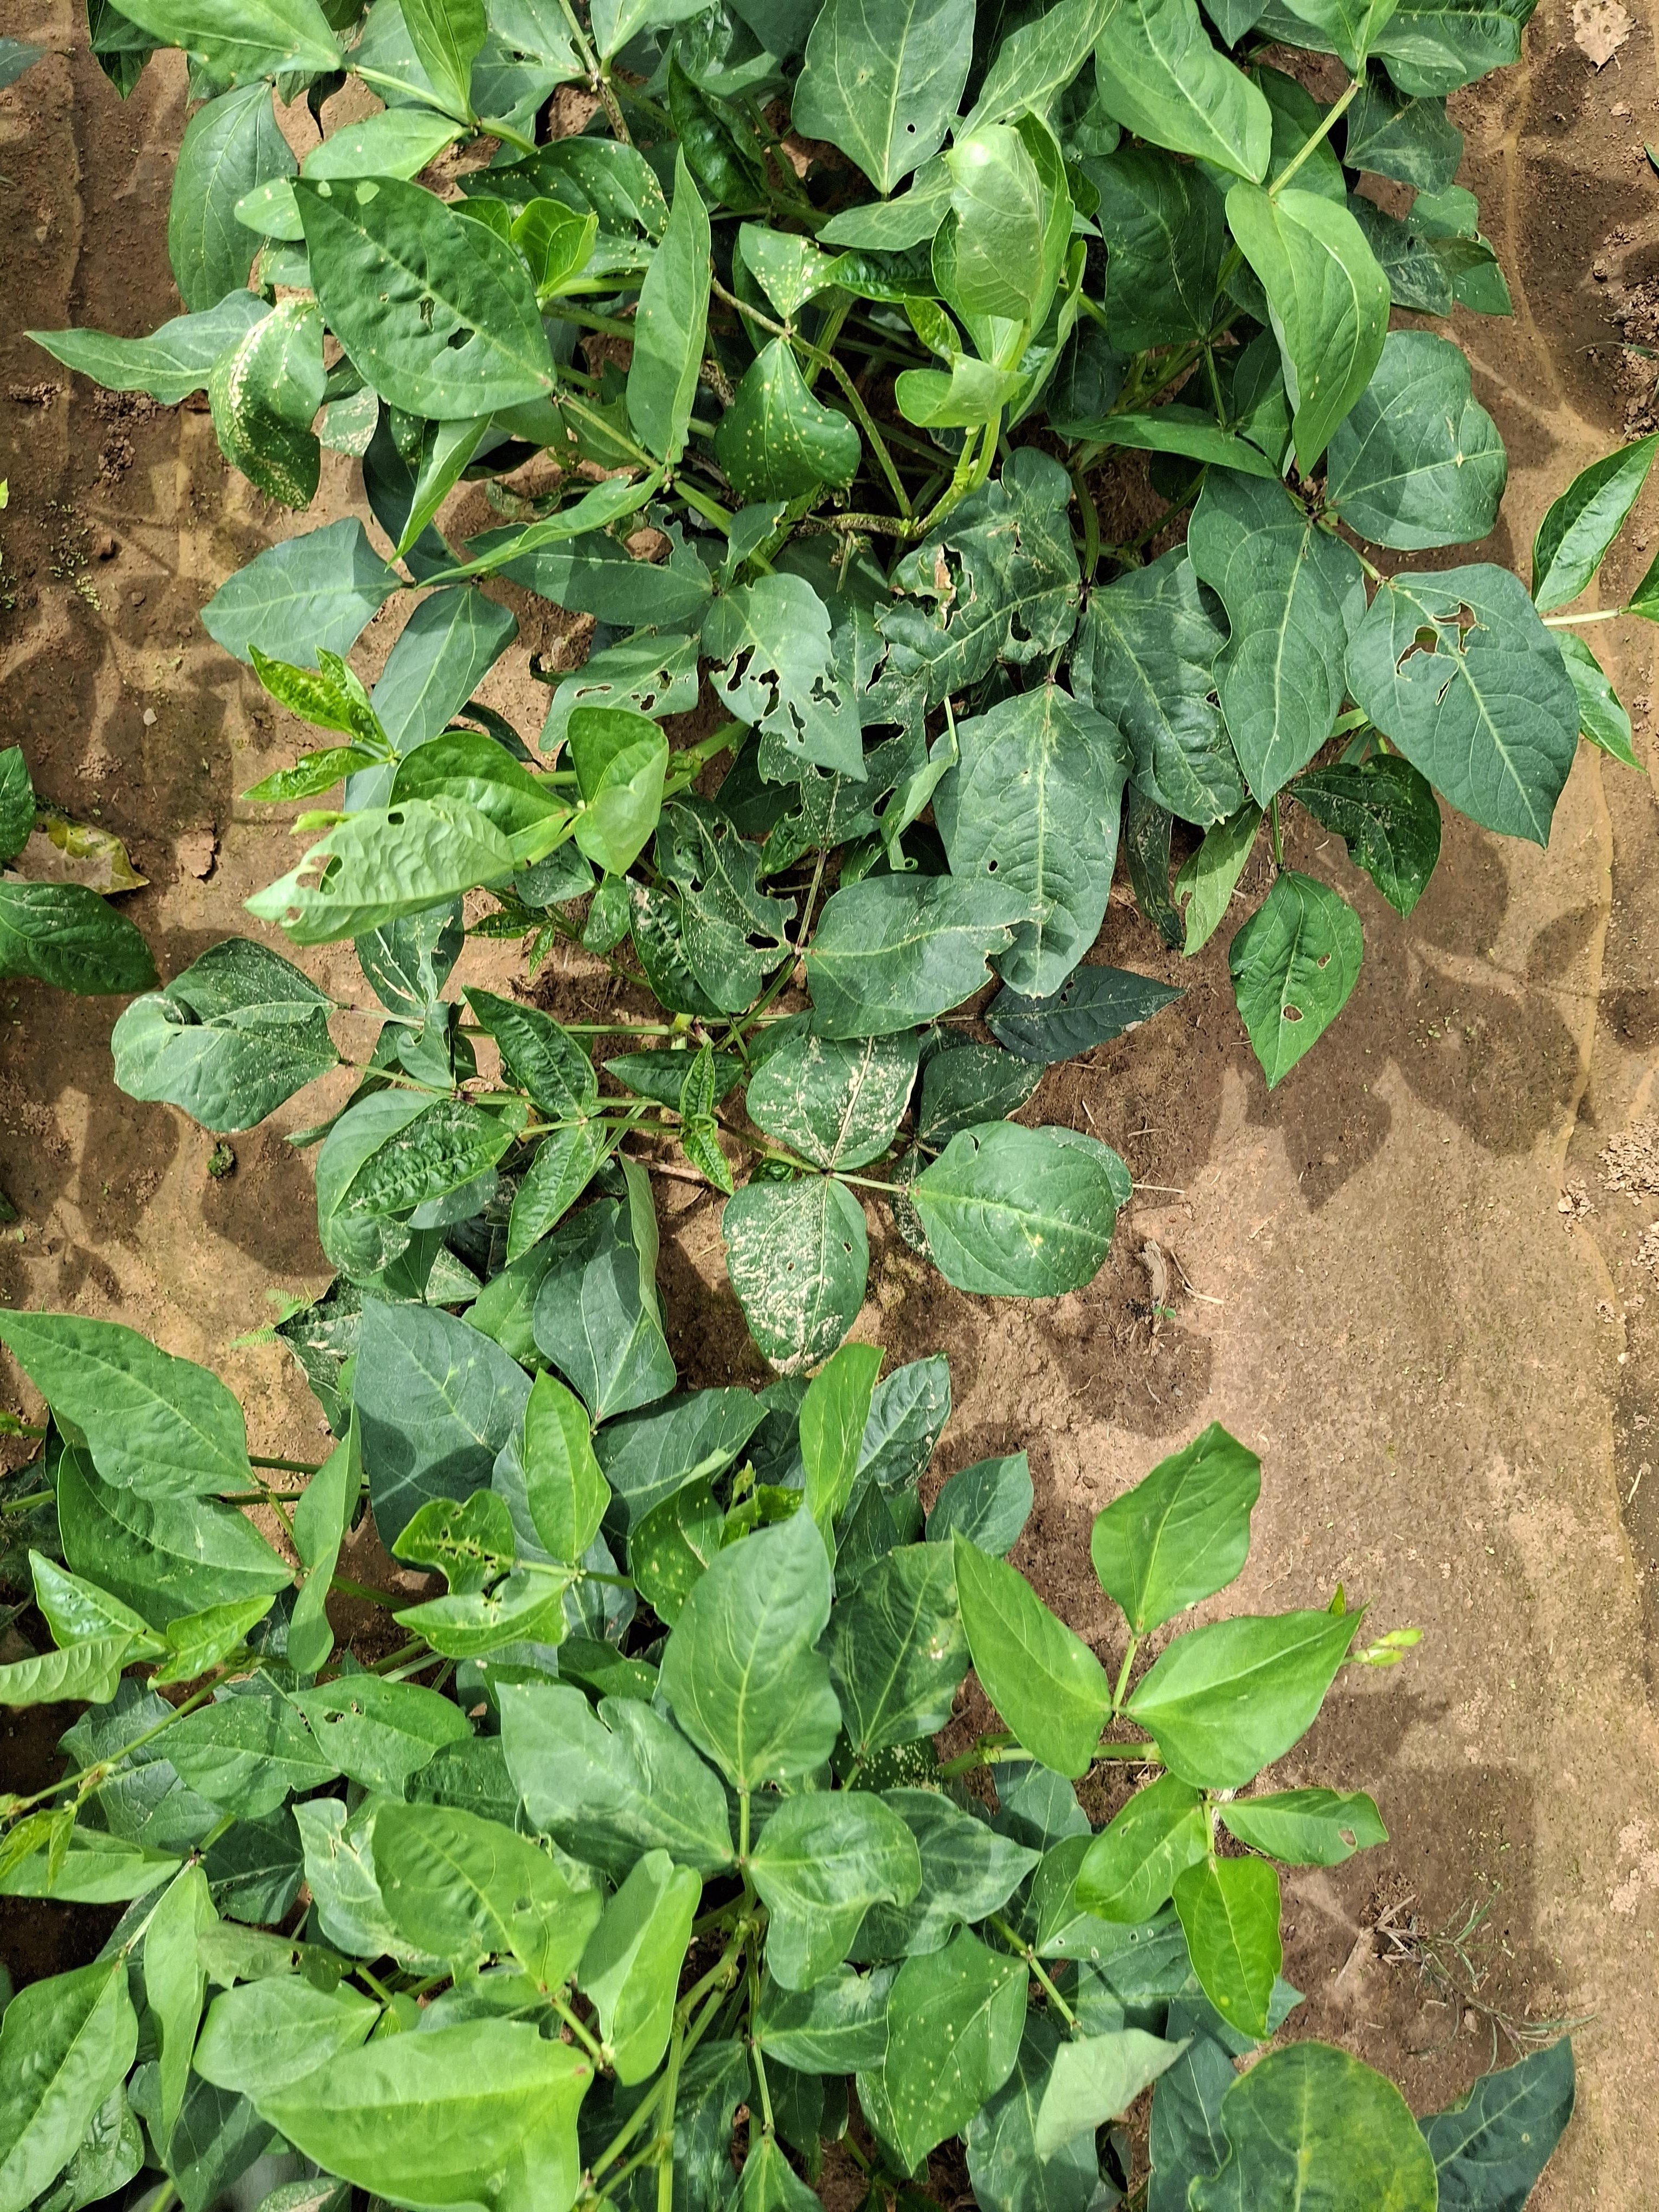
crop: cowpea
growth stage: vegetative
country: Nigeria
